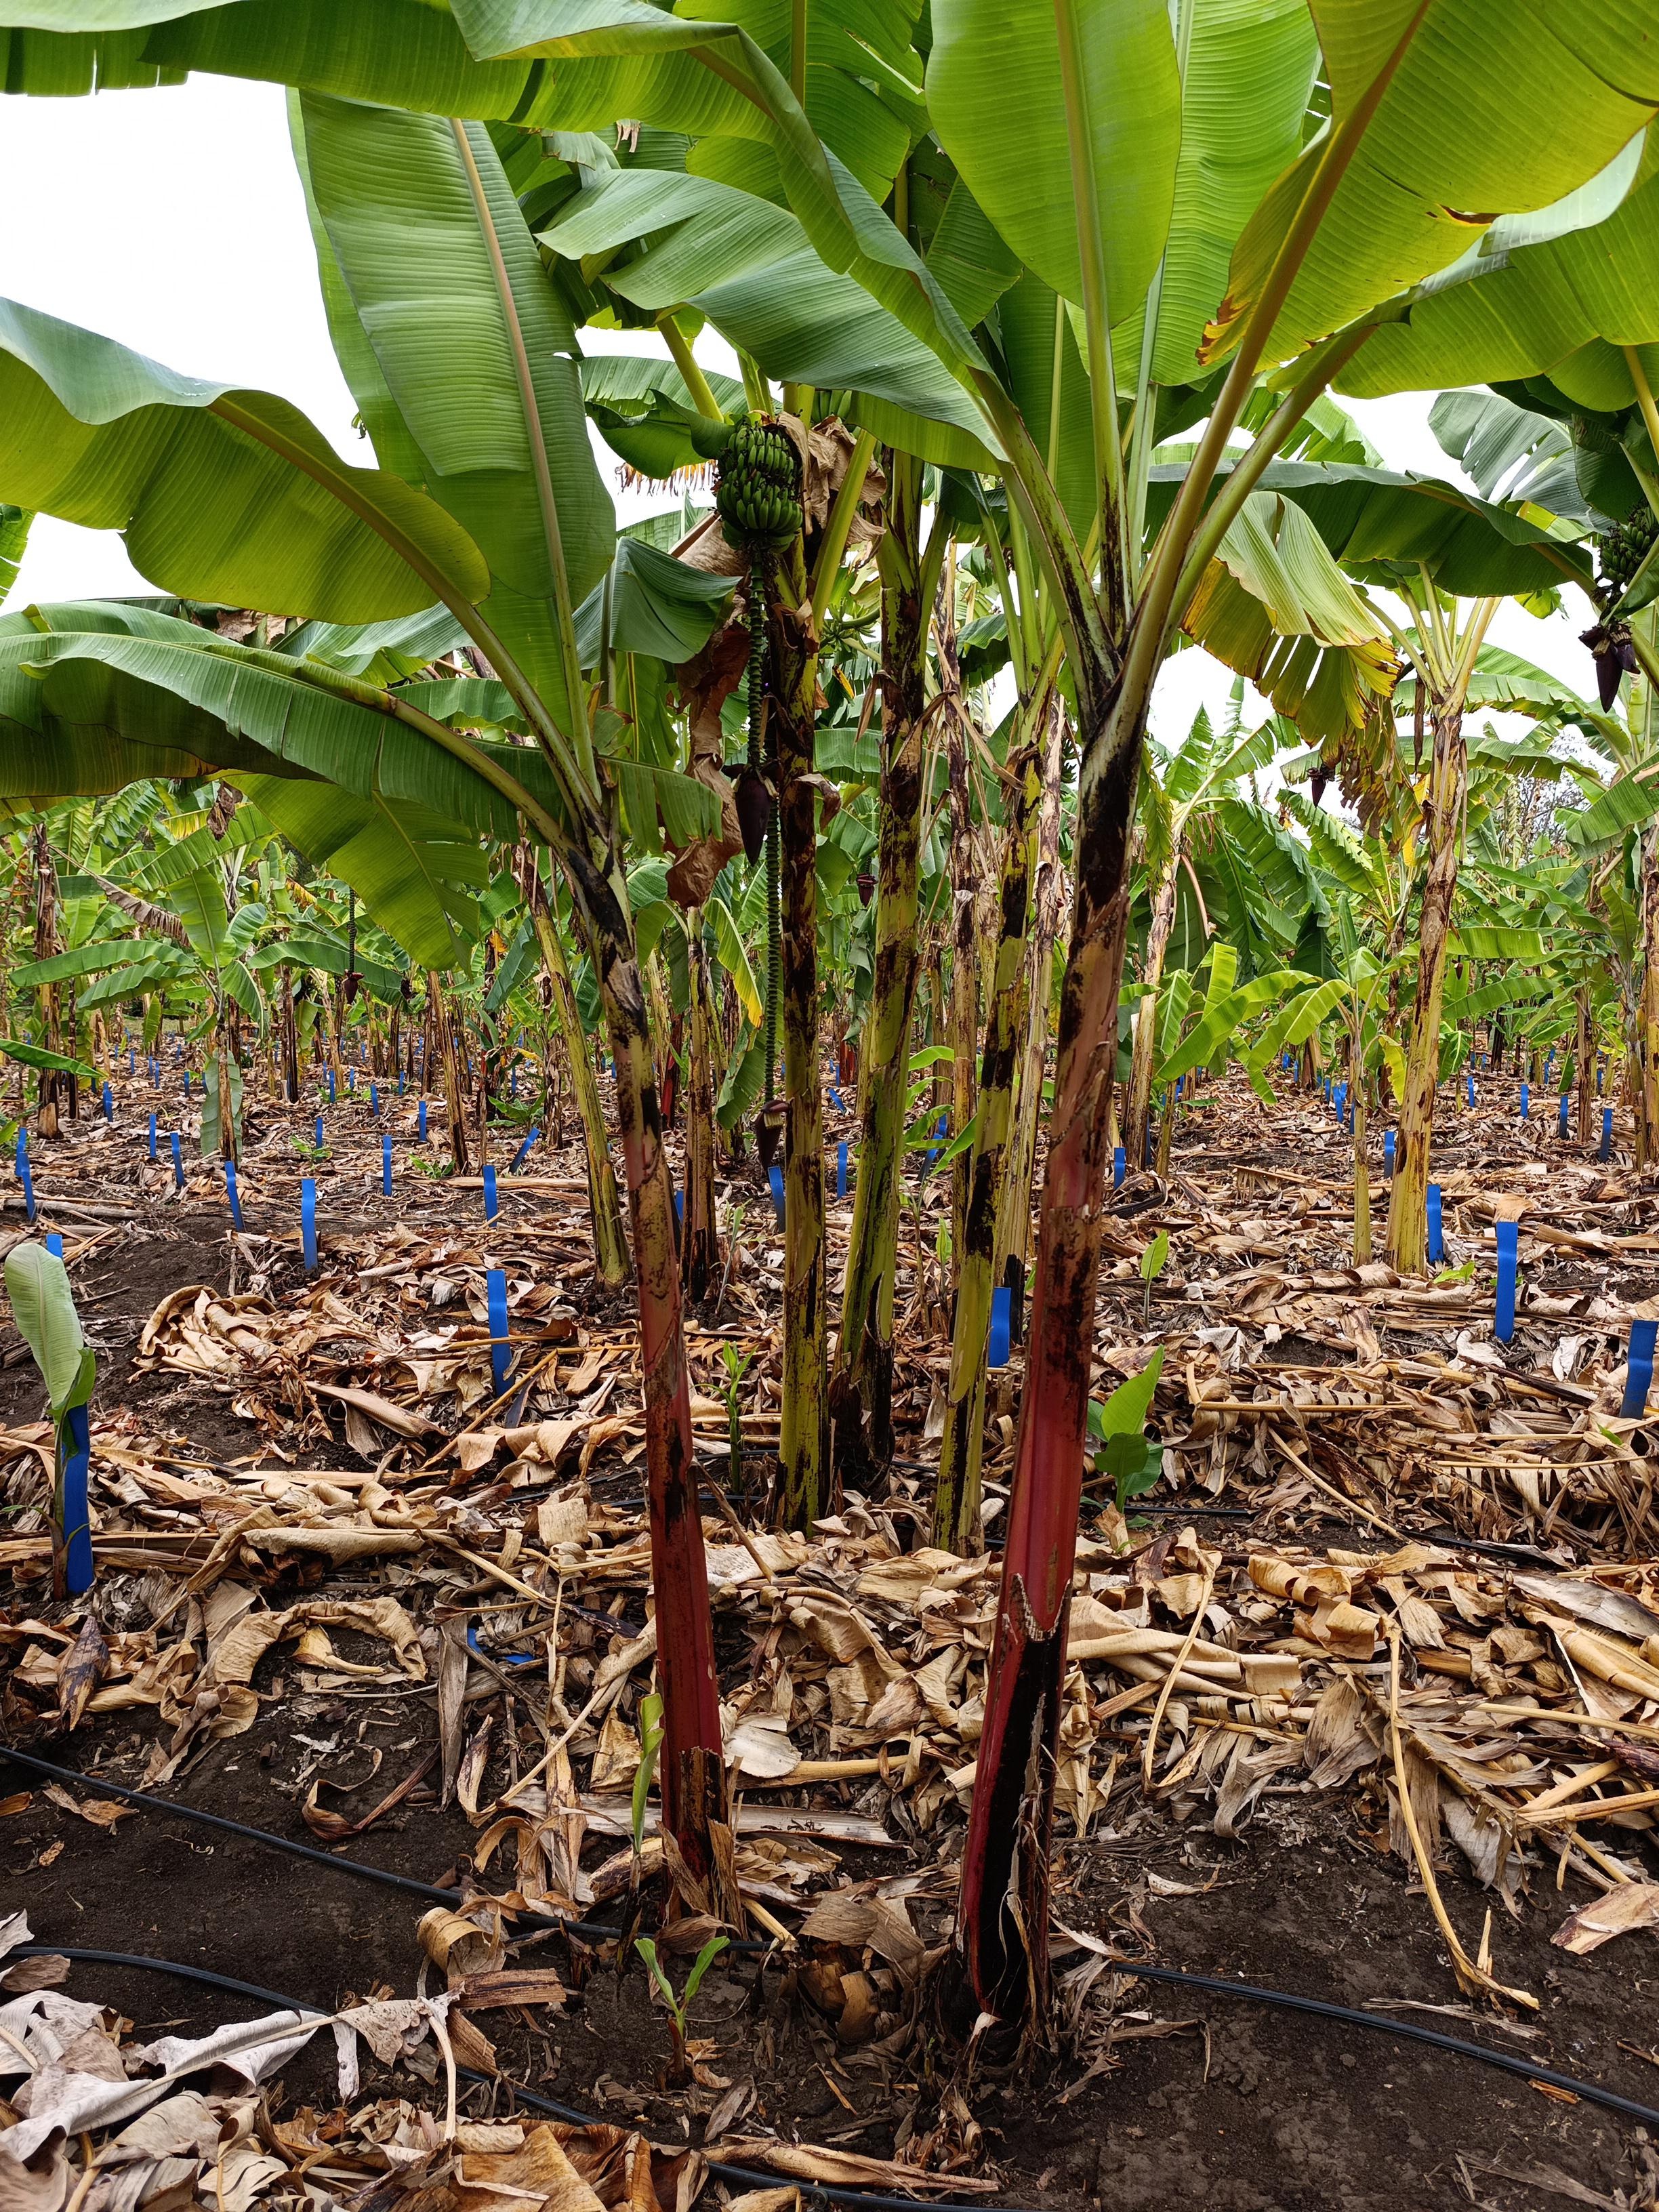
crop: banana
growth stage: vegetative
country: Tanzania
